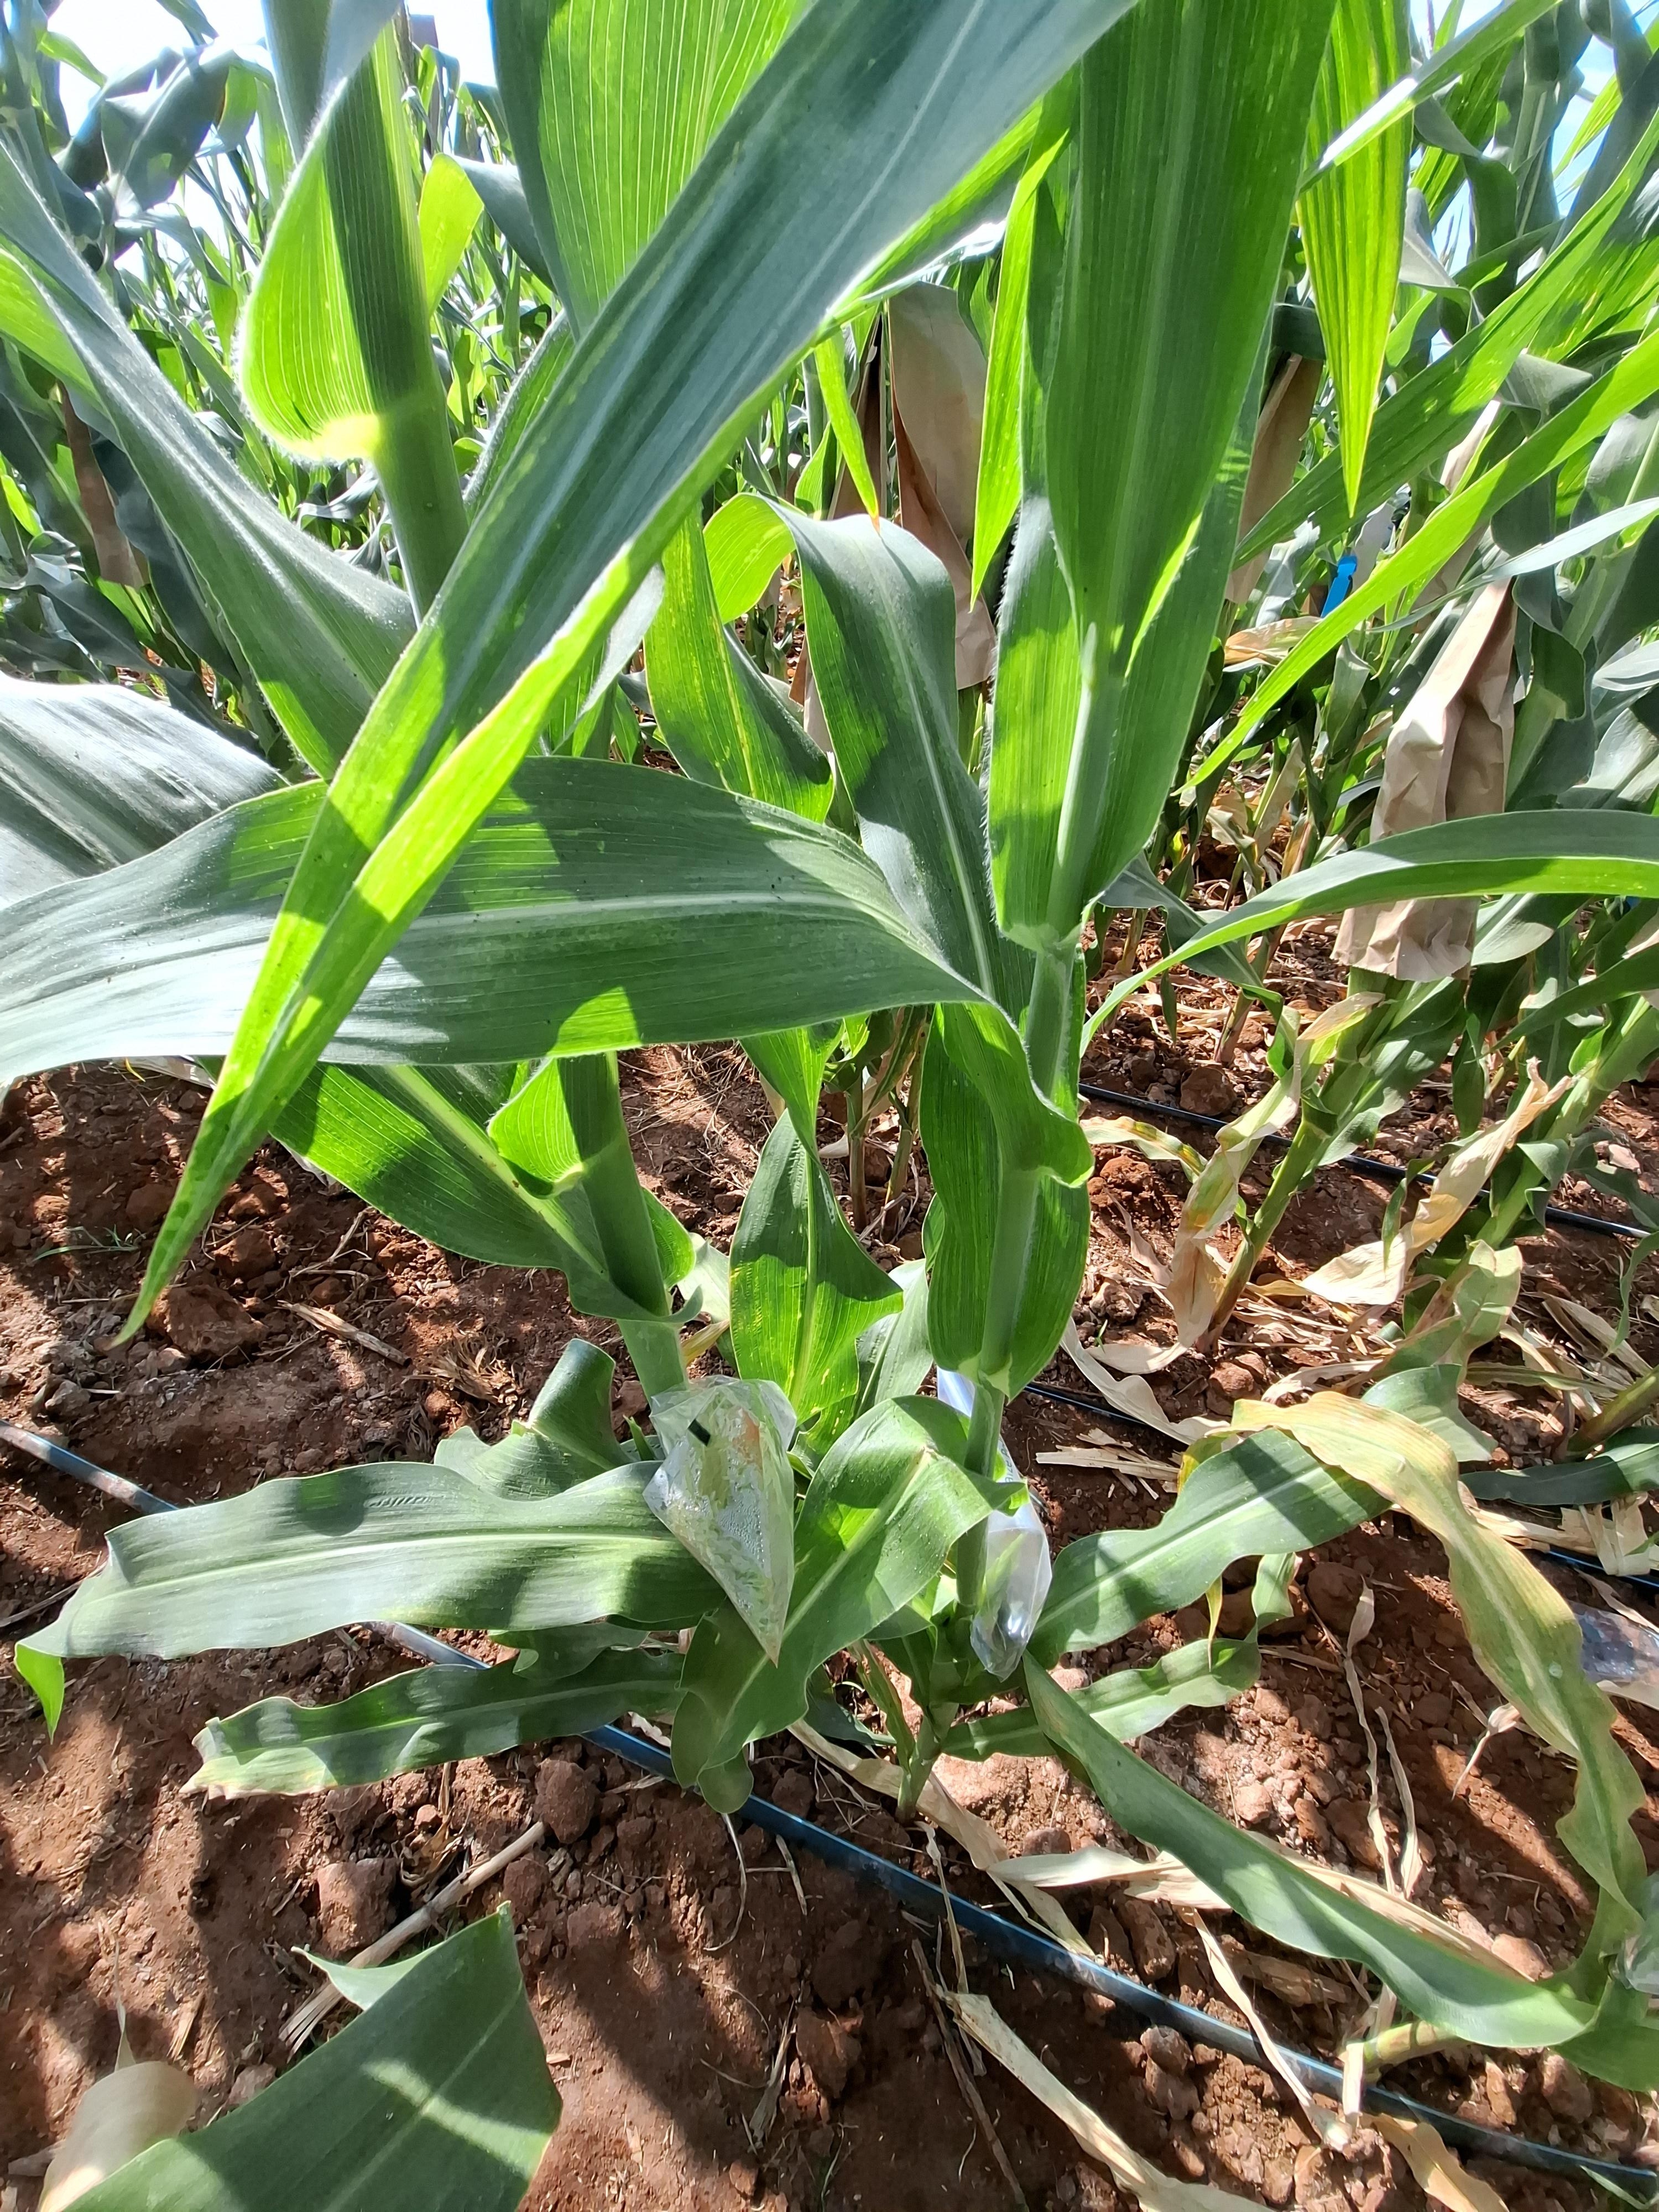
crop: maize
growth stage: flowering
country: Kenya
